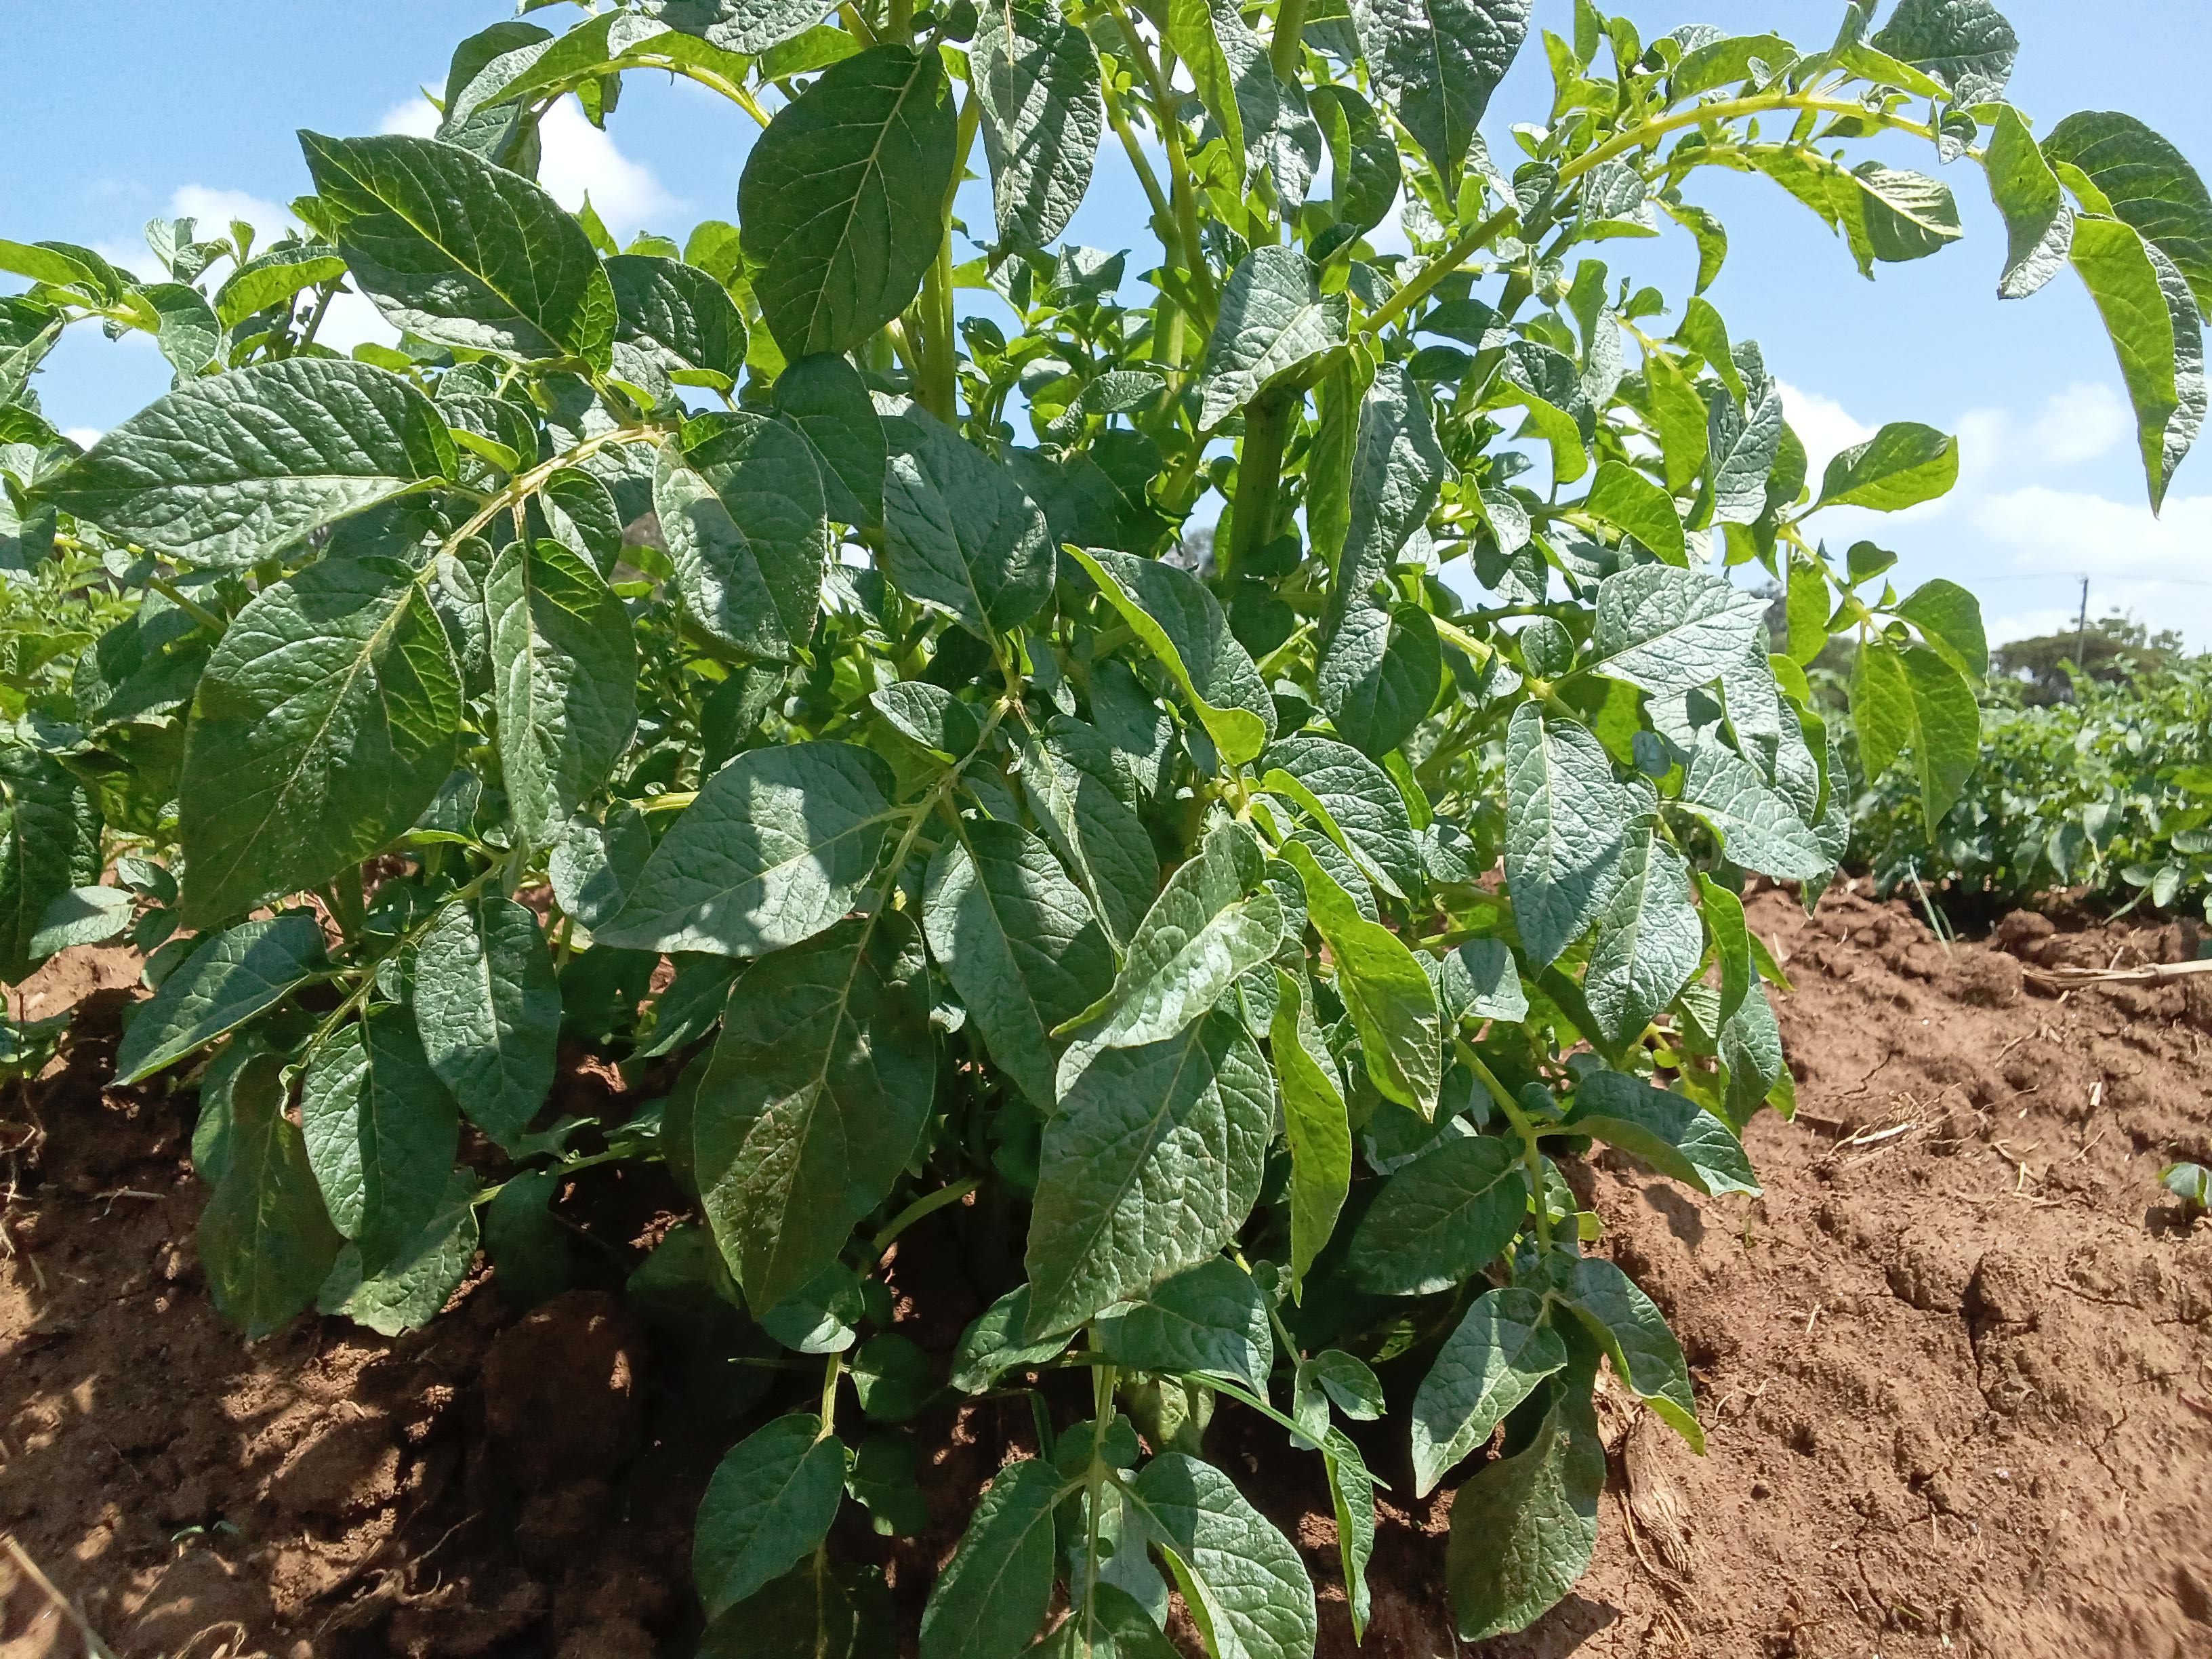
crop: potato
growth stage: vegetative
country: Kenya
